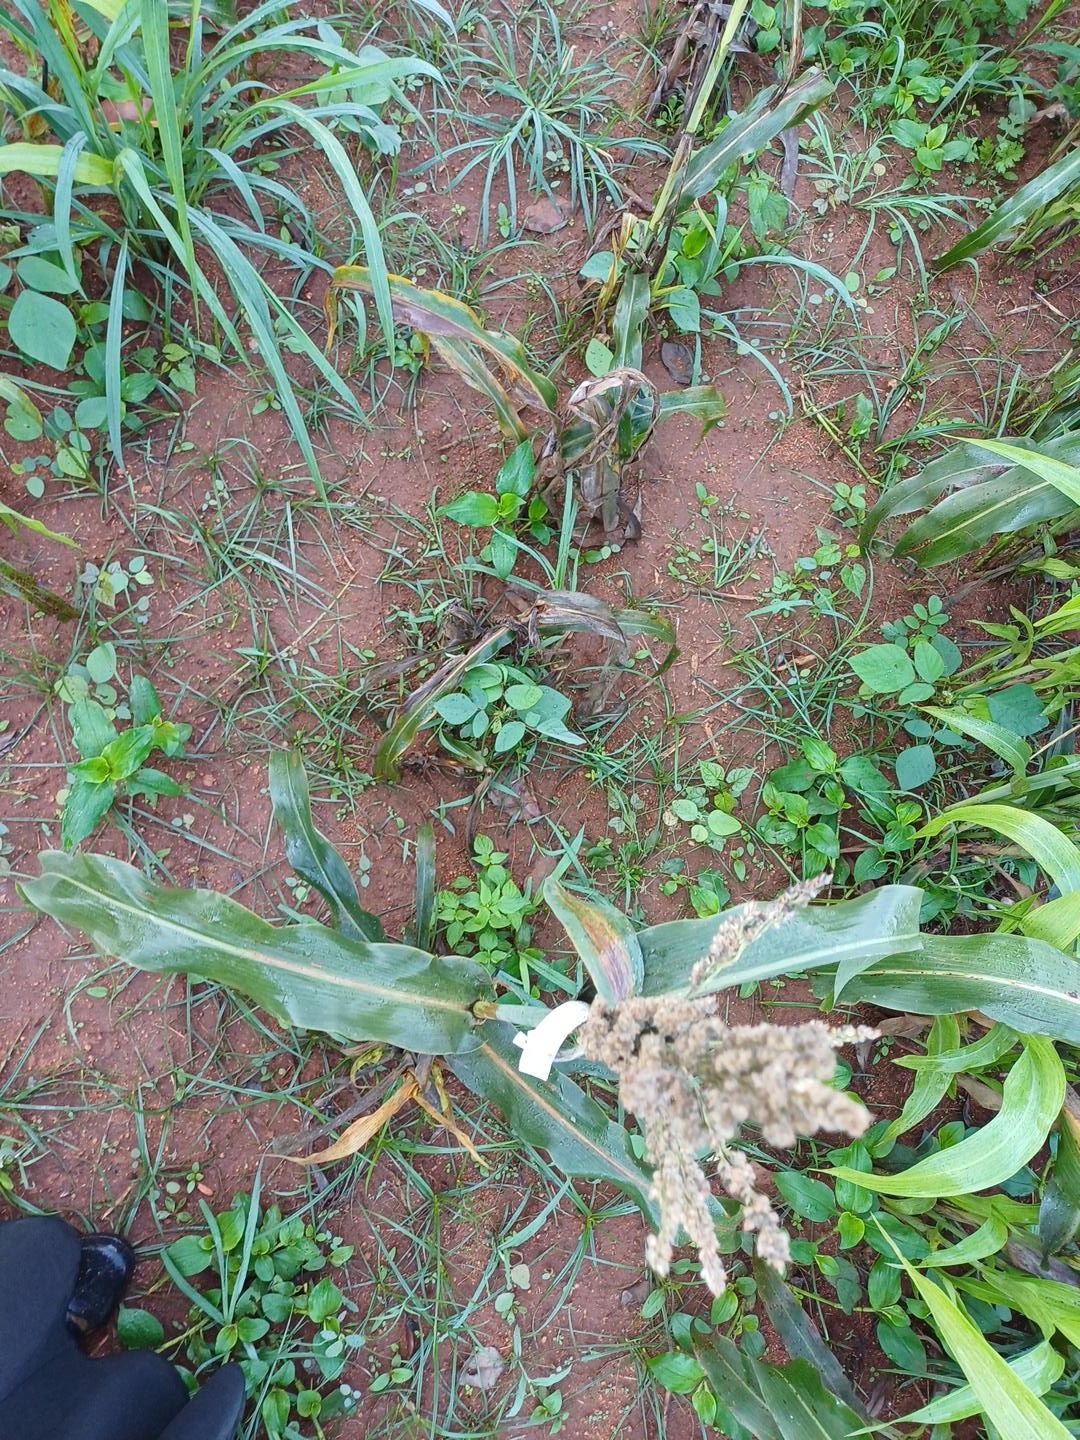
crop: sorghum
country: Kenya
